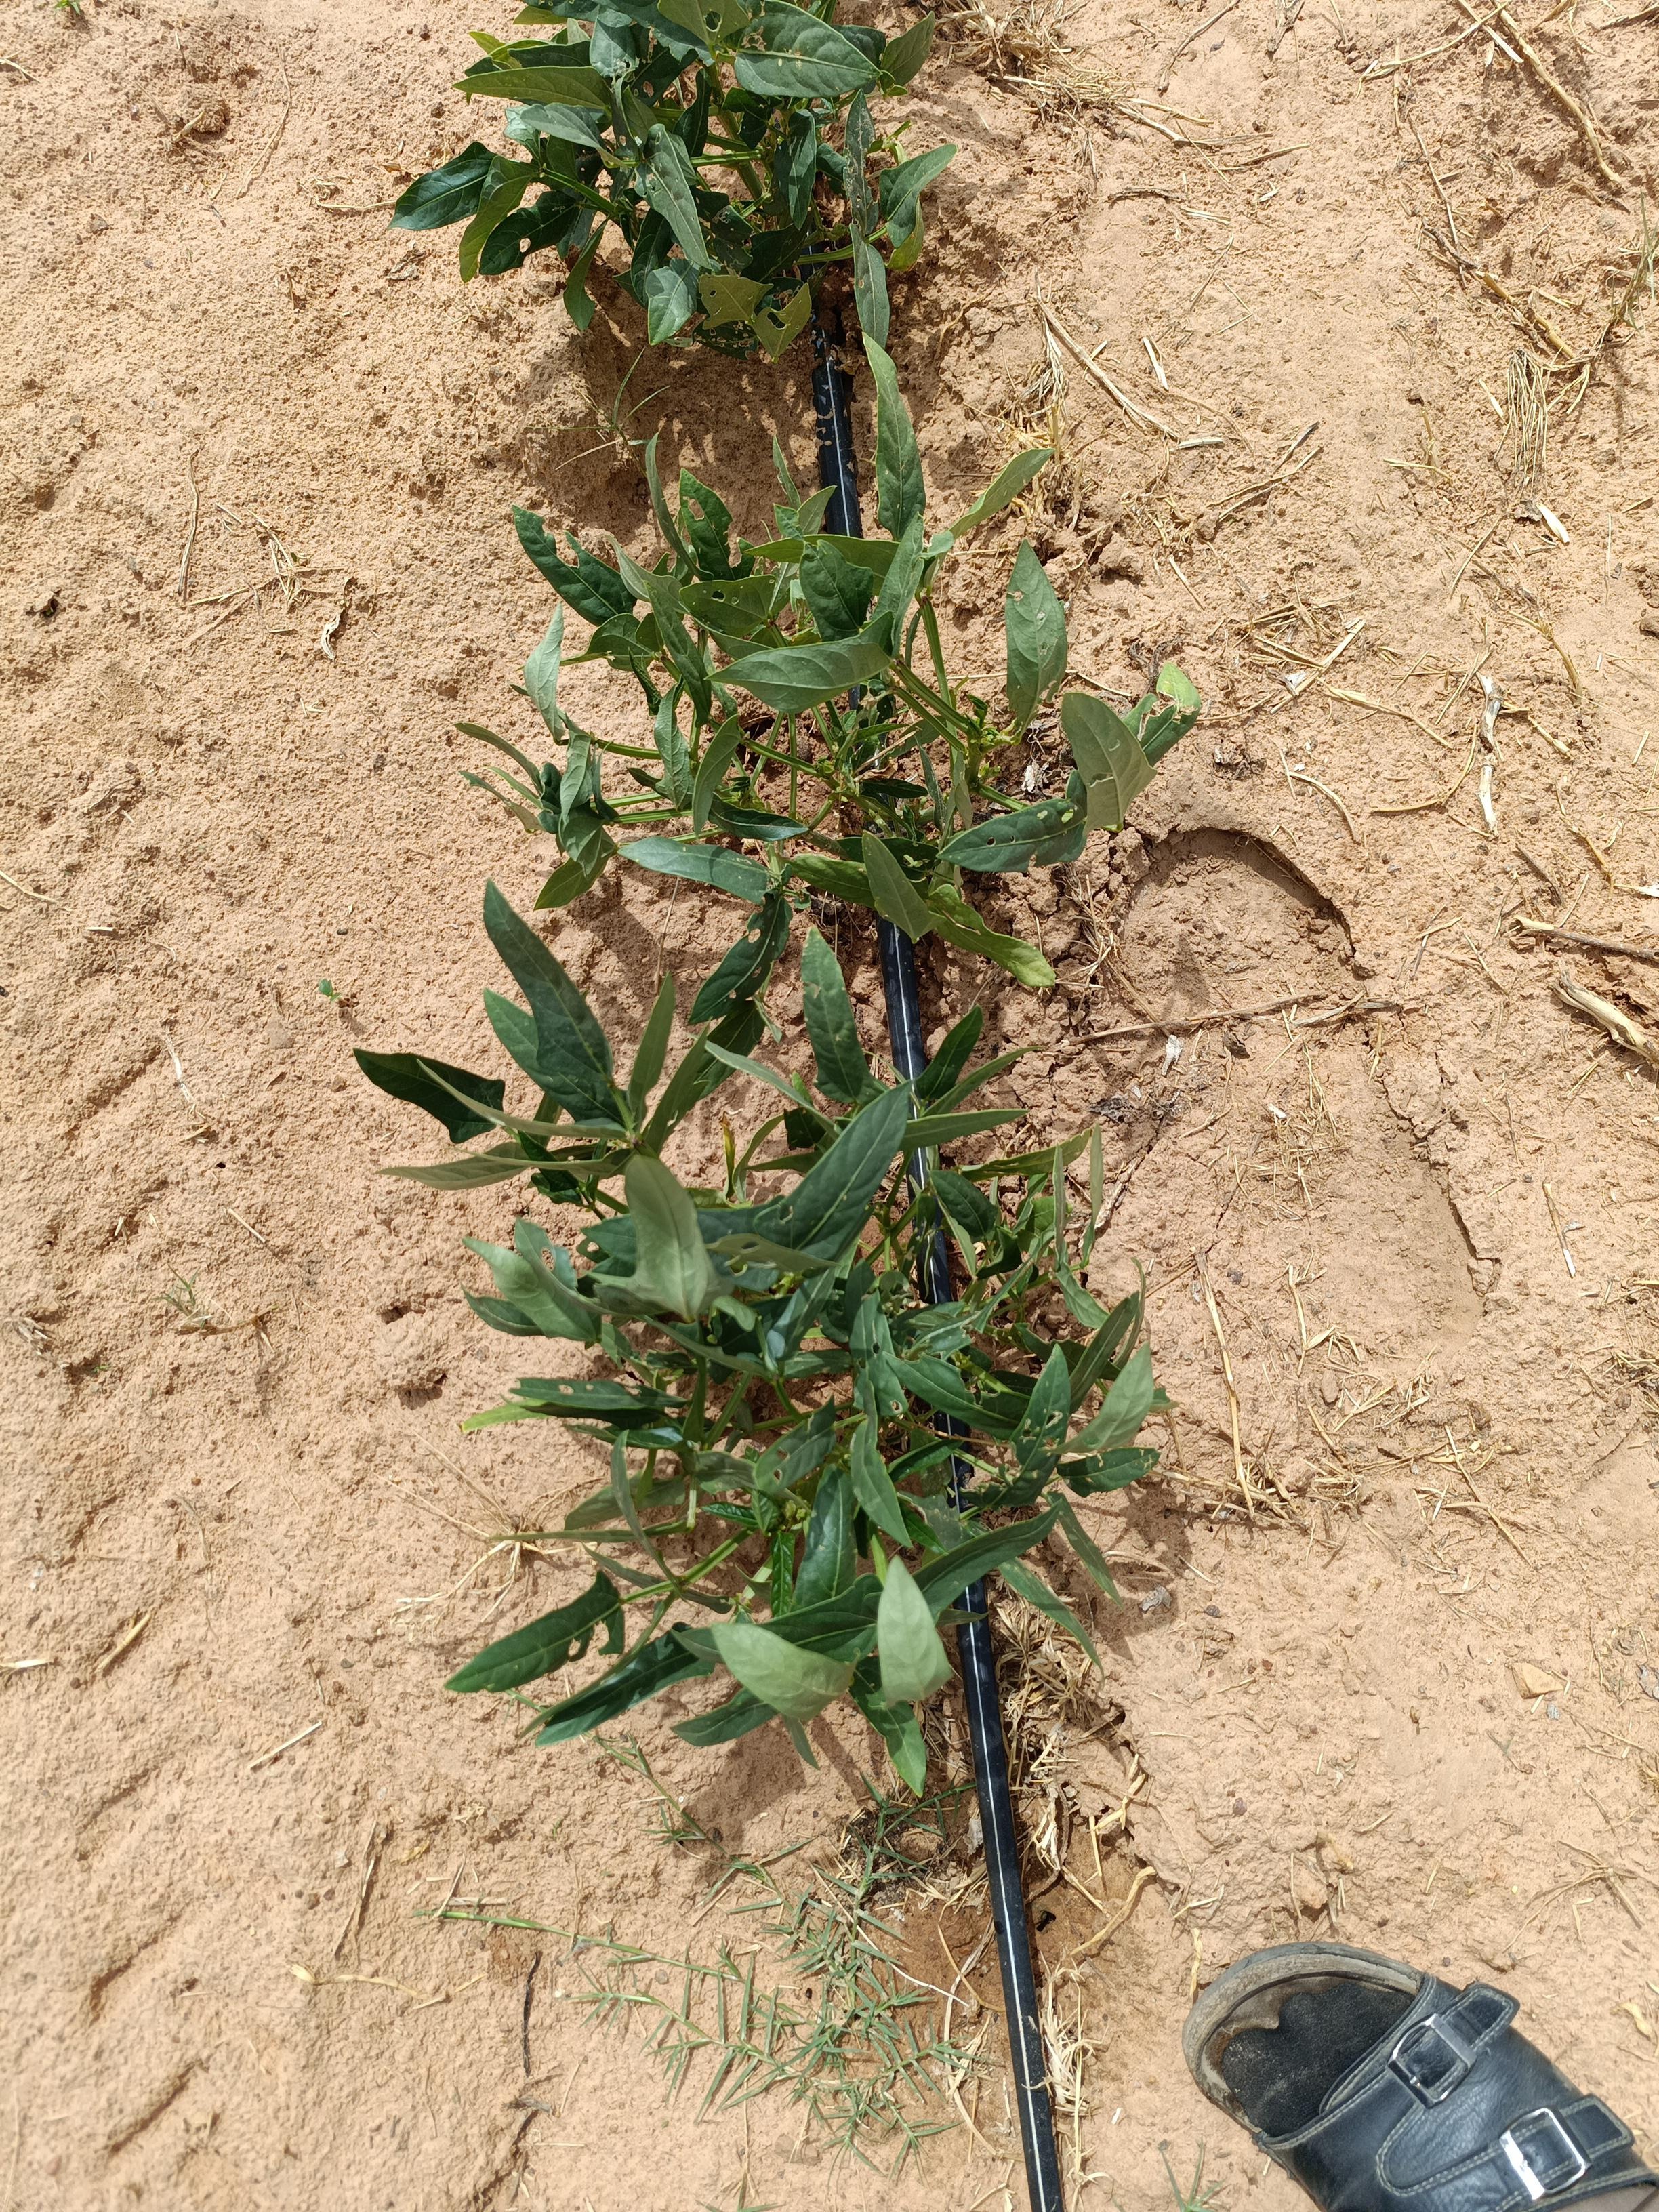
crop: cowpea
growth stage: flowering
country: Nigeria
